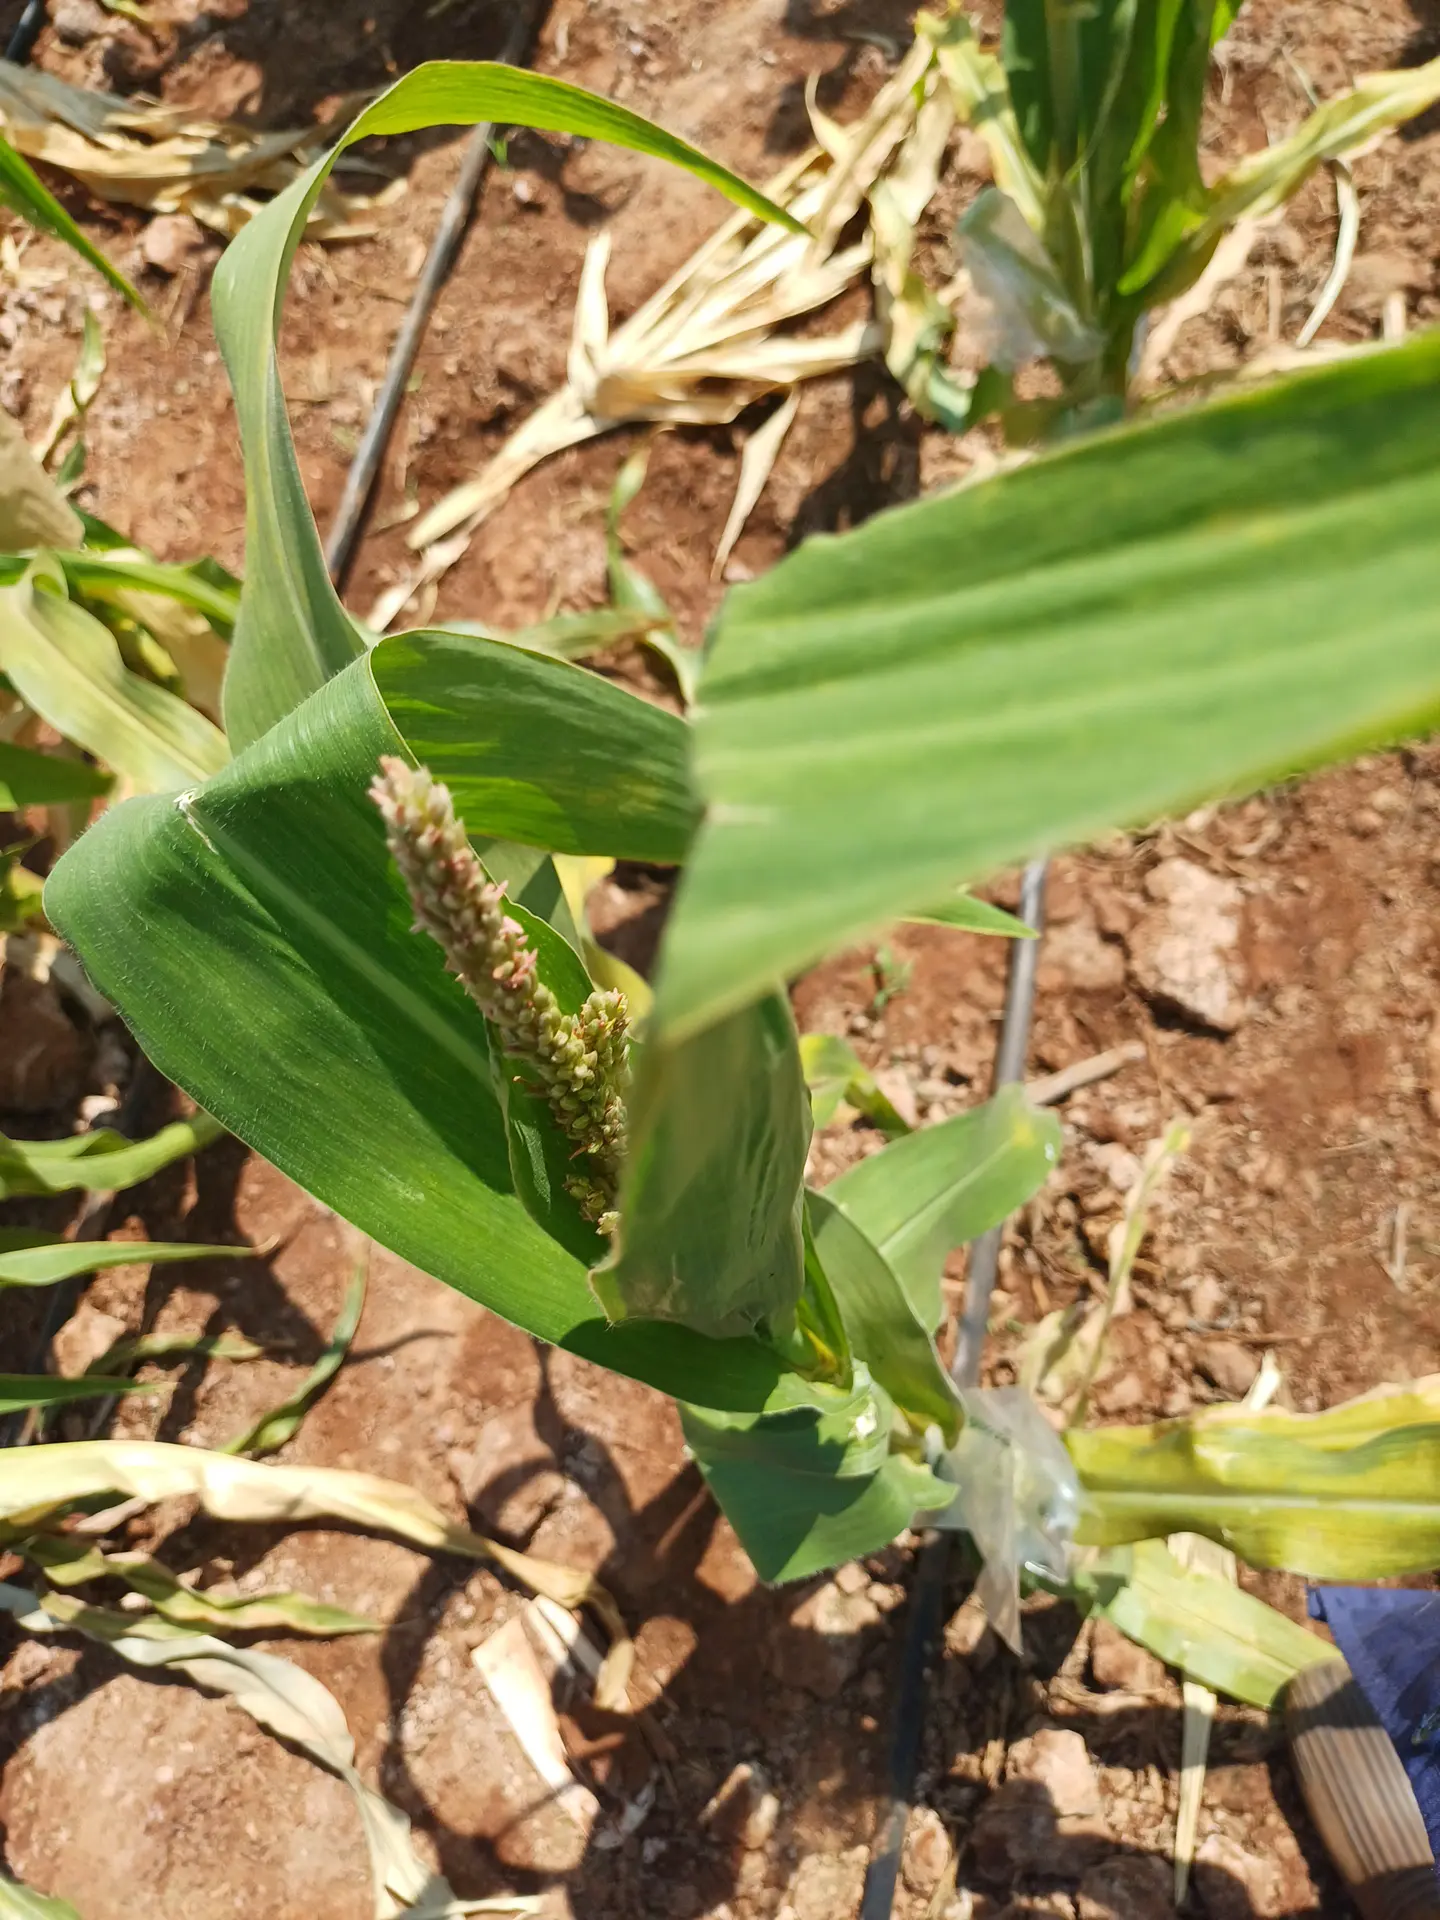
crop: maize
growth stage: flowering
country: Kenya
